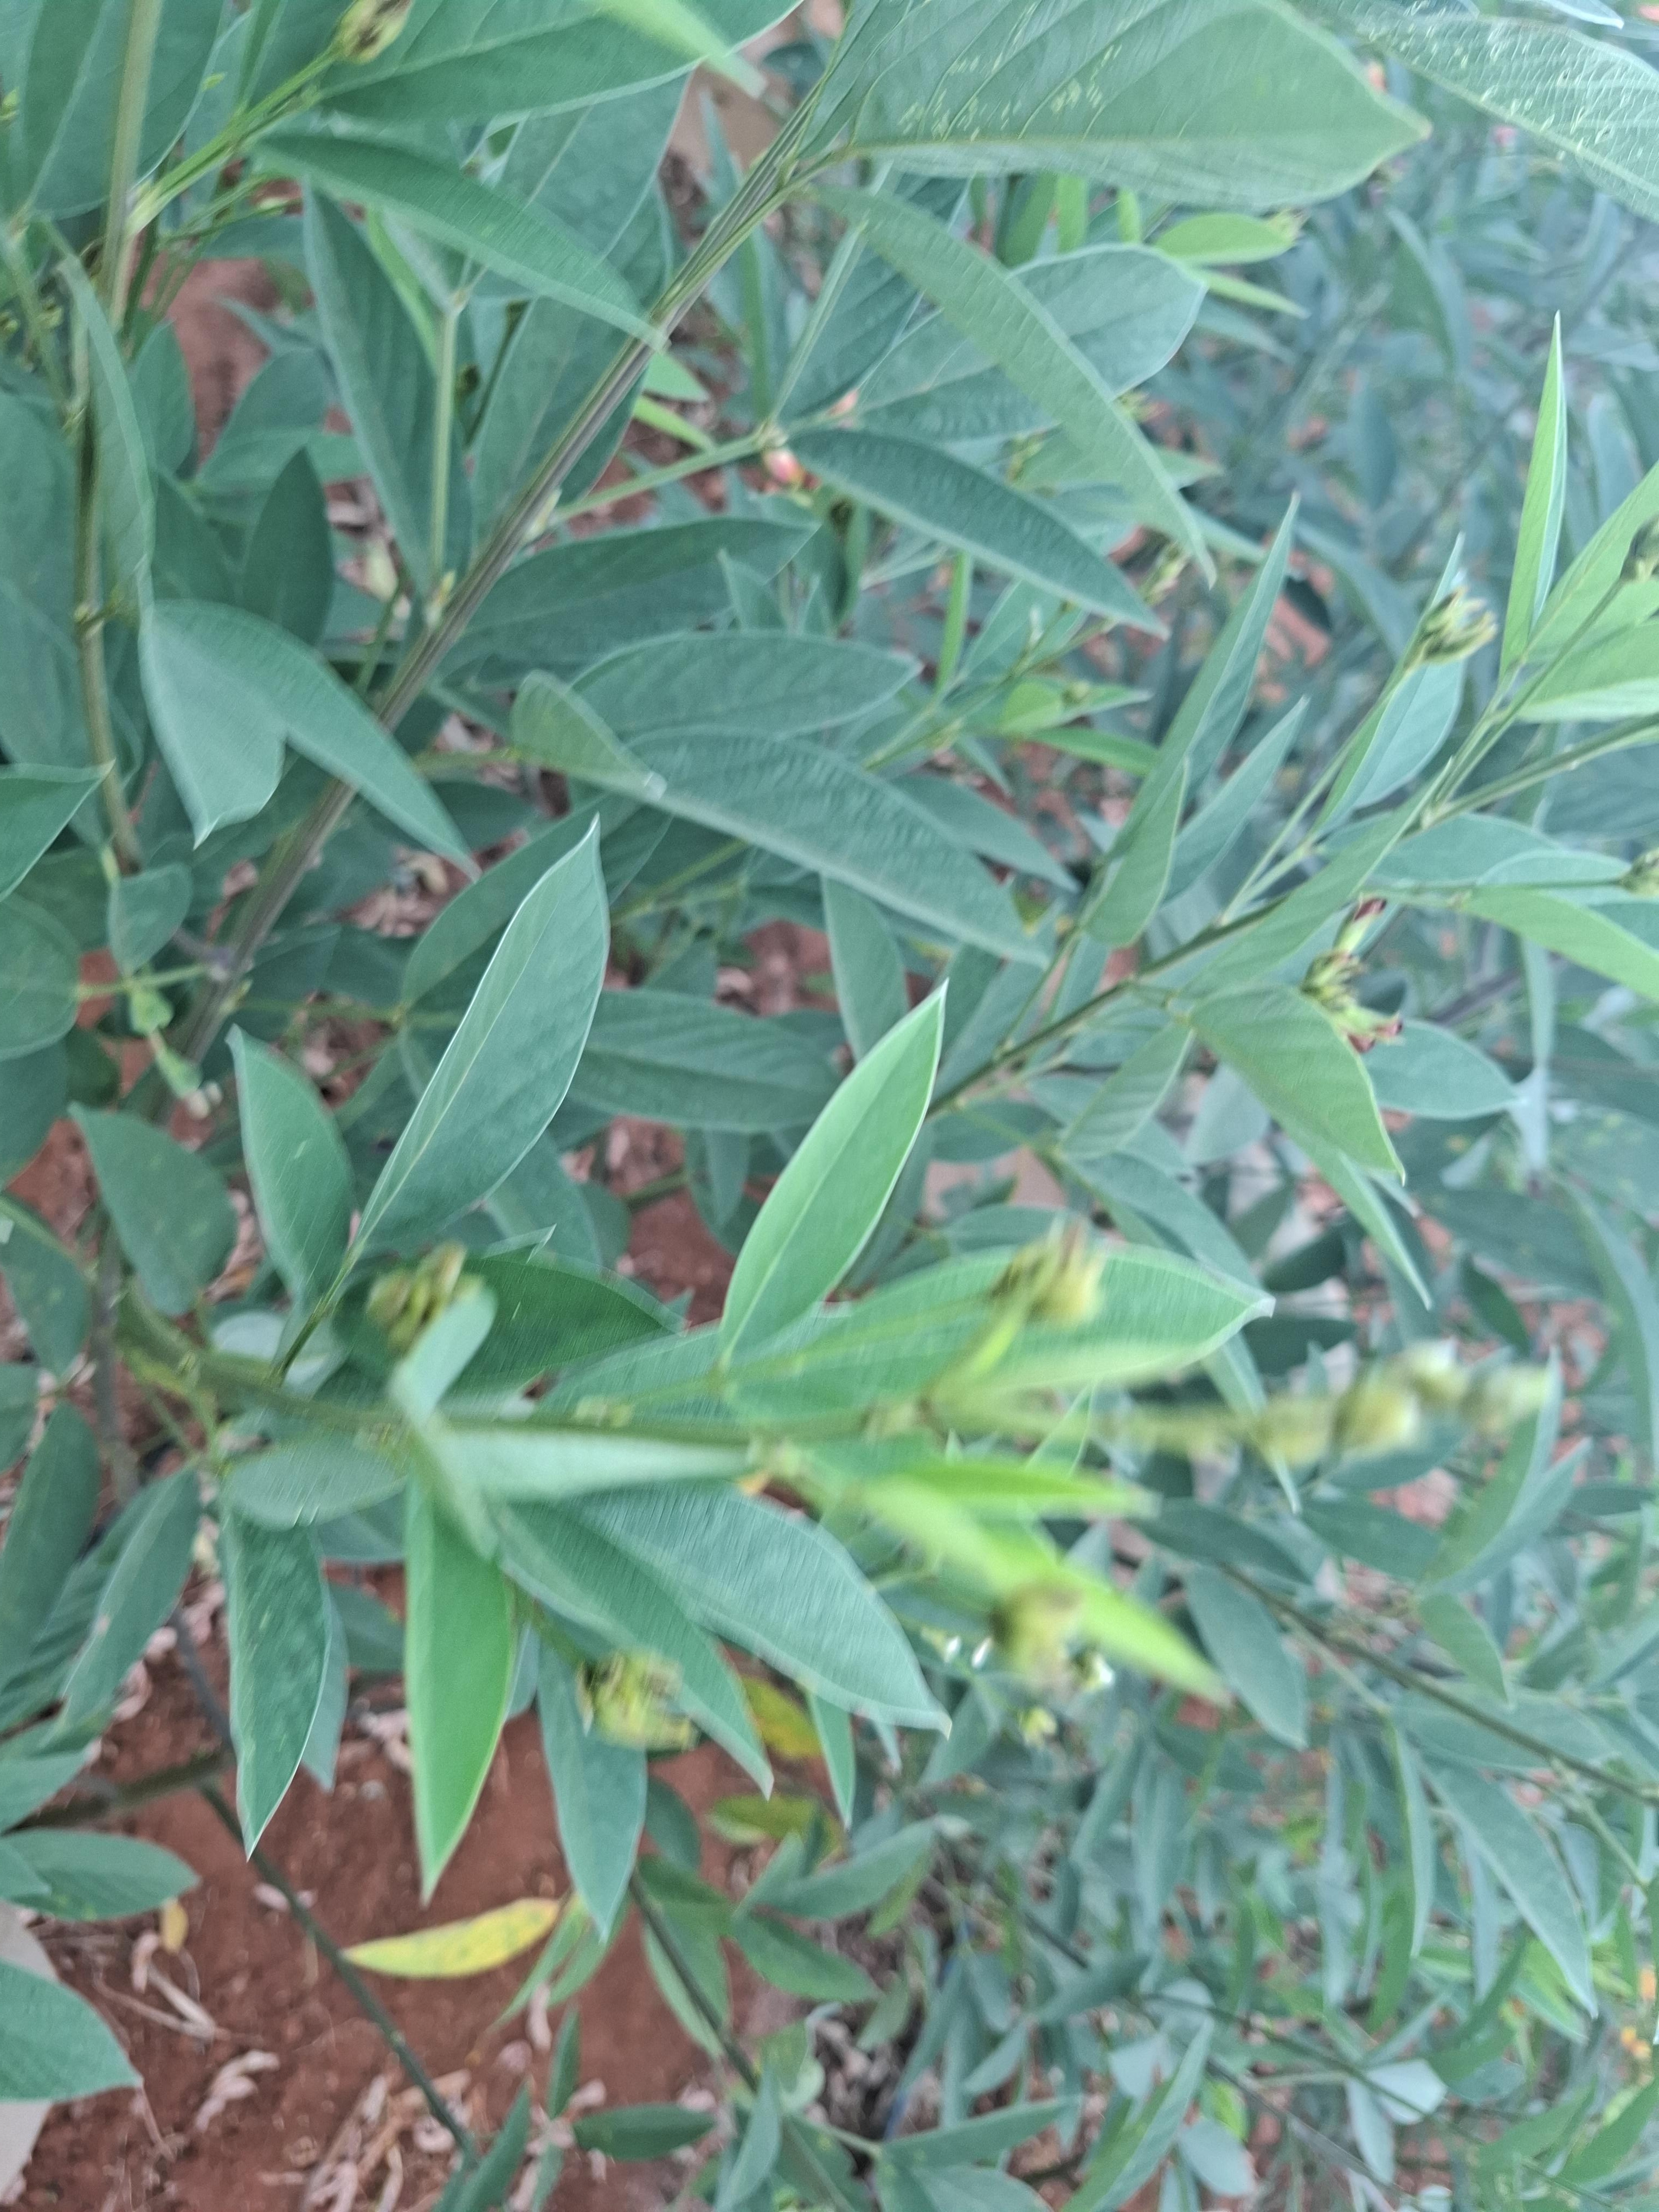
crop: pigeonpea
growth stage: development pod
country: Kenya
